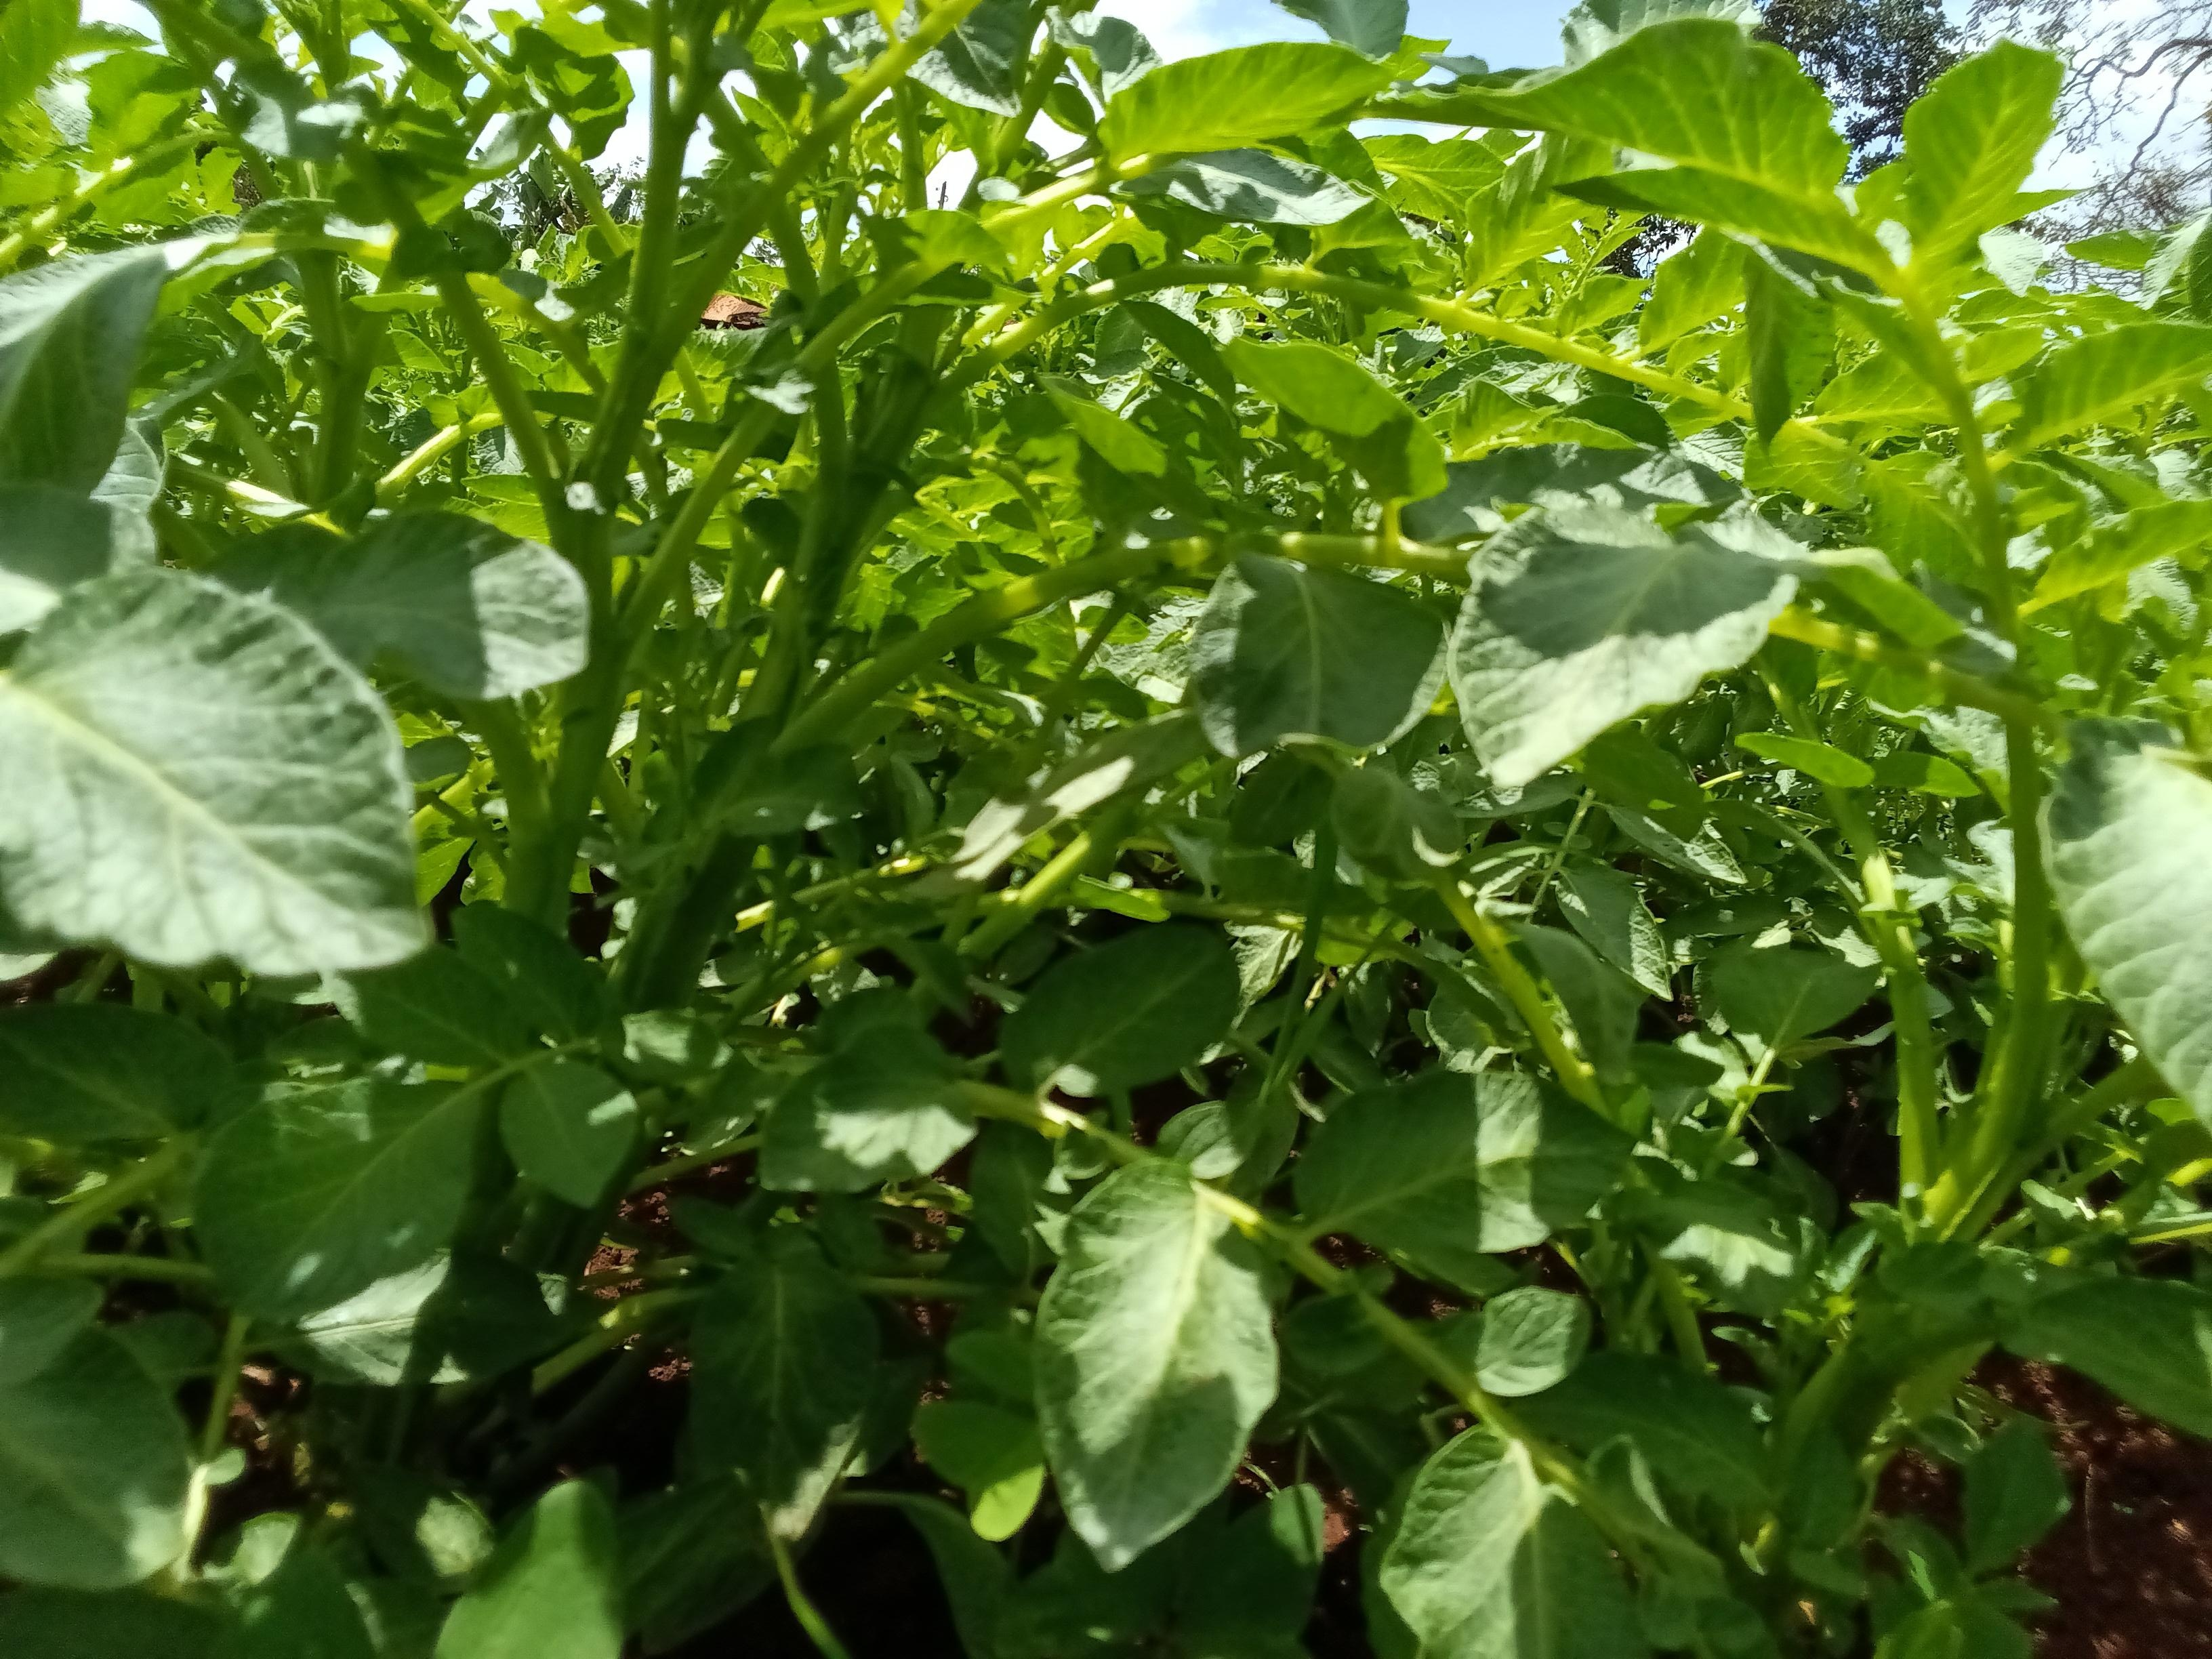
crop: potato
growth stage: flowering
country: Kenya
